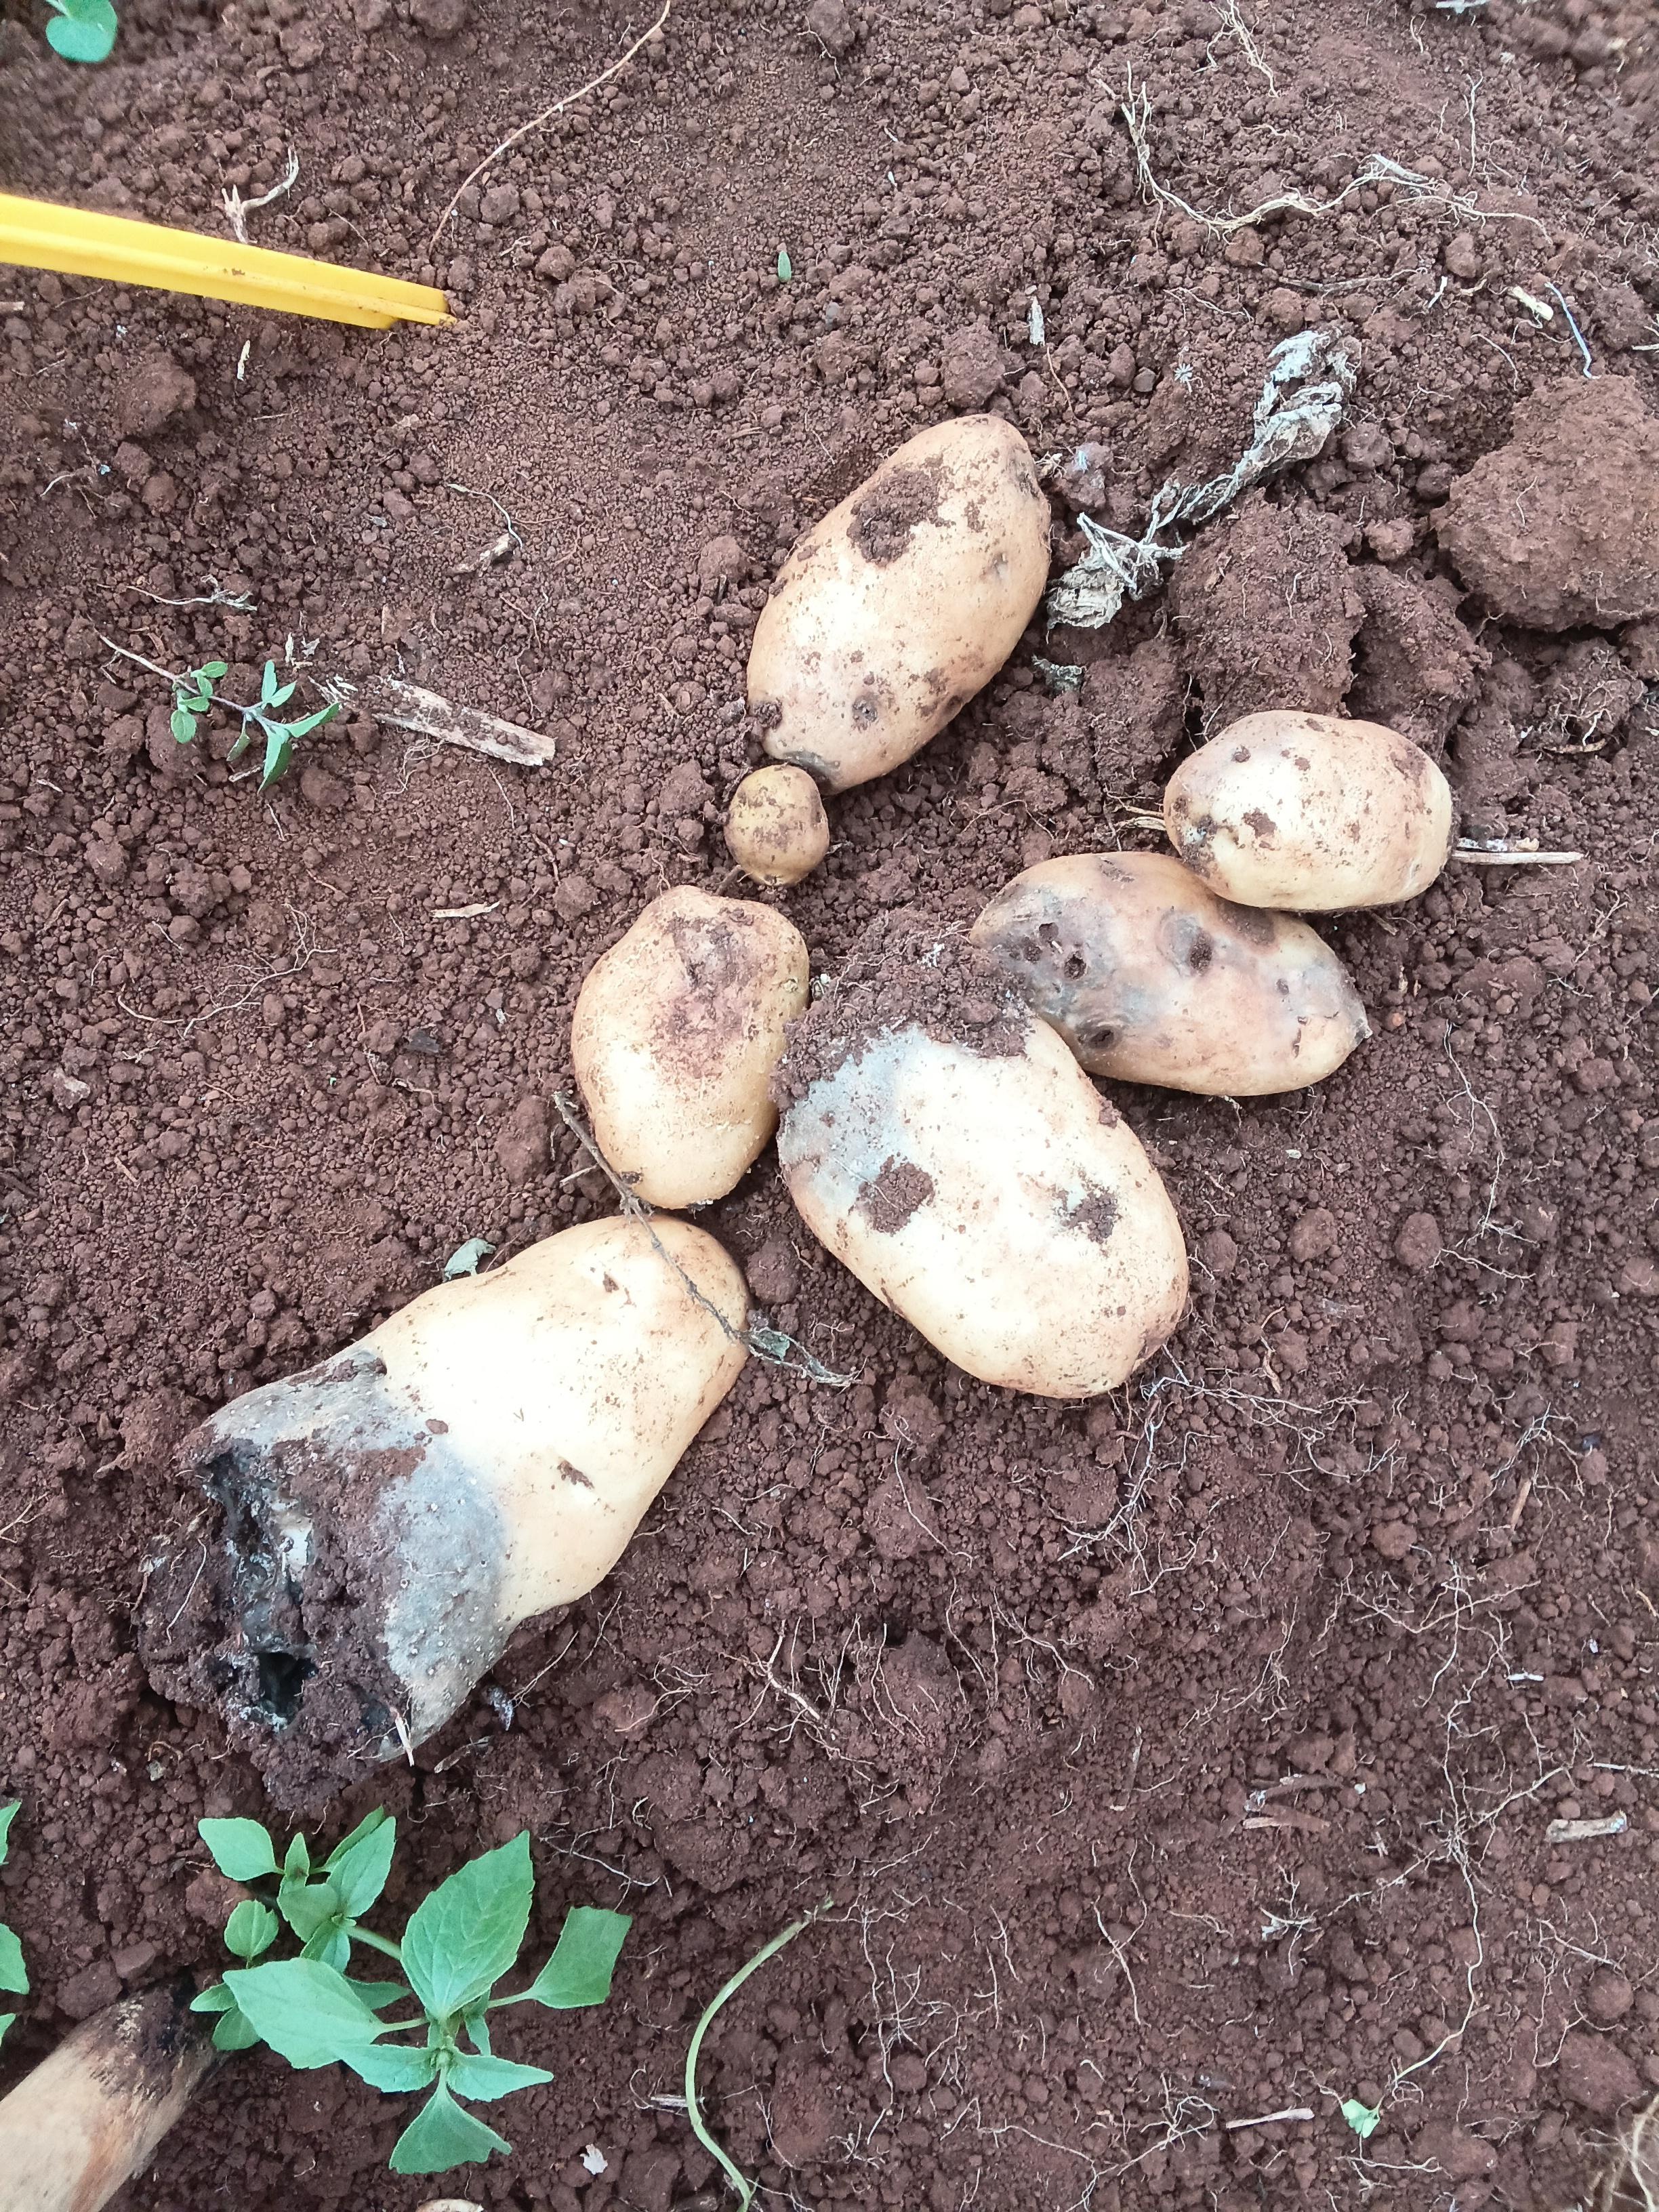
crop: potato
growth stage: harvest
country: Kenya
